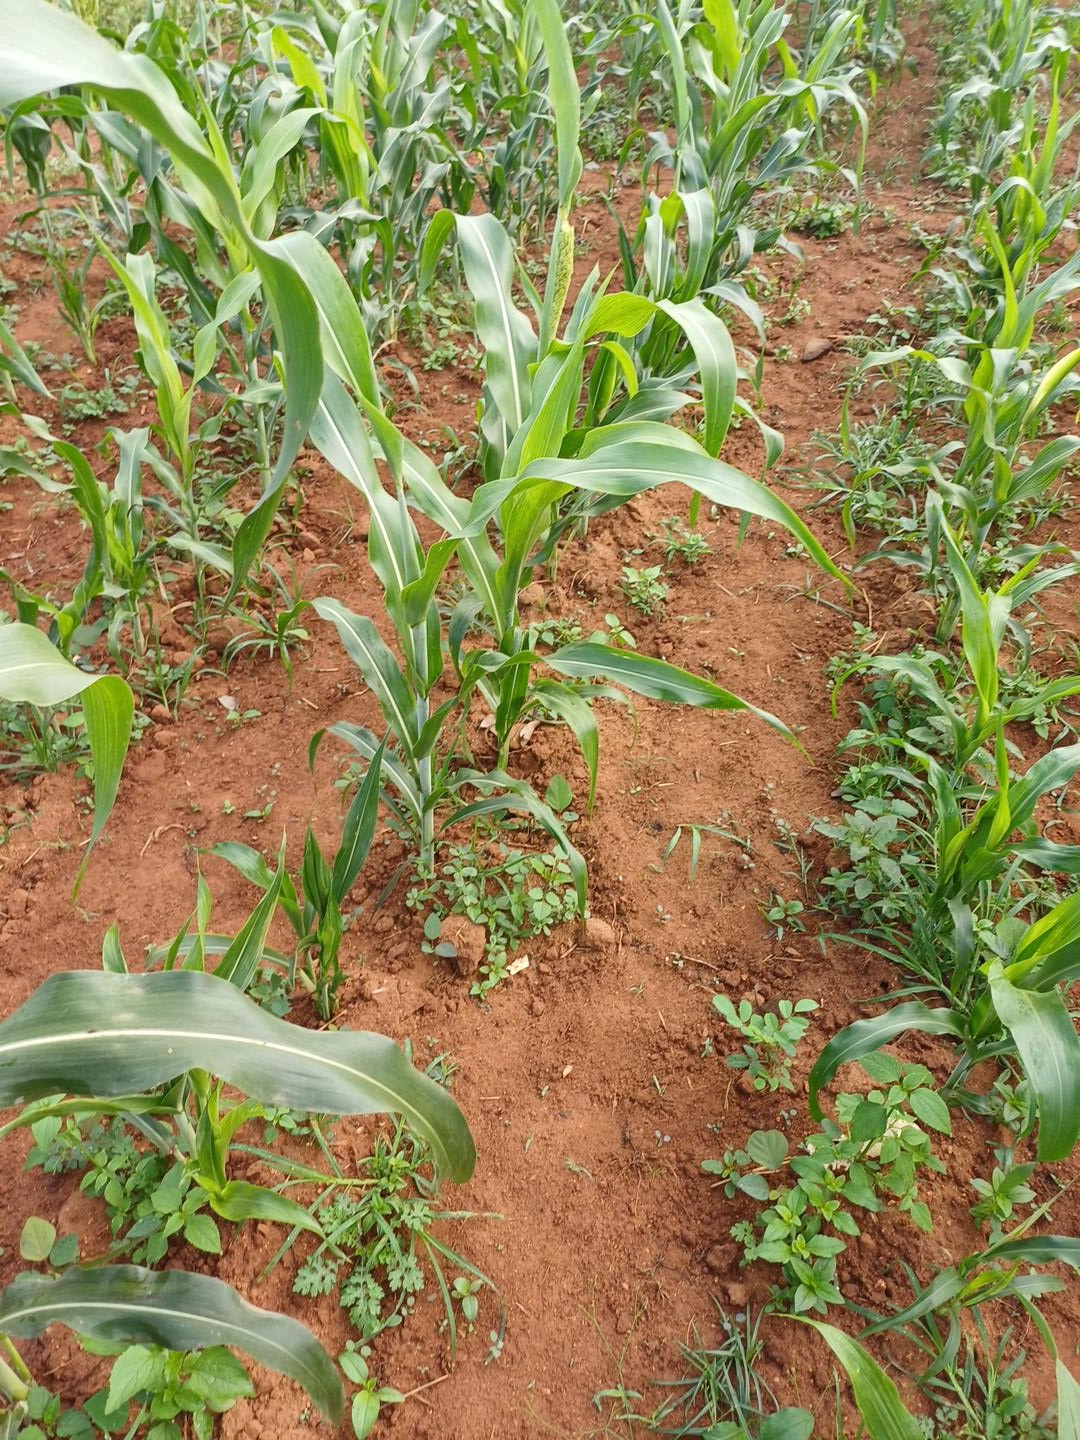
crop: sorghum
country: Kenya
